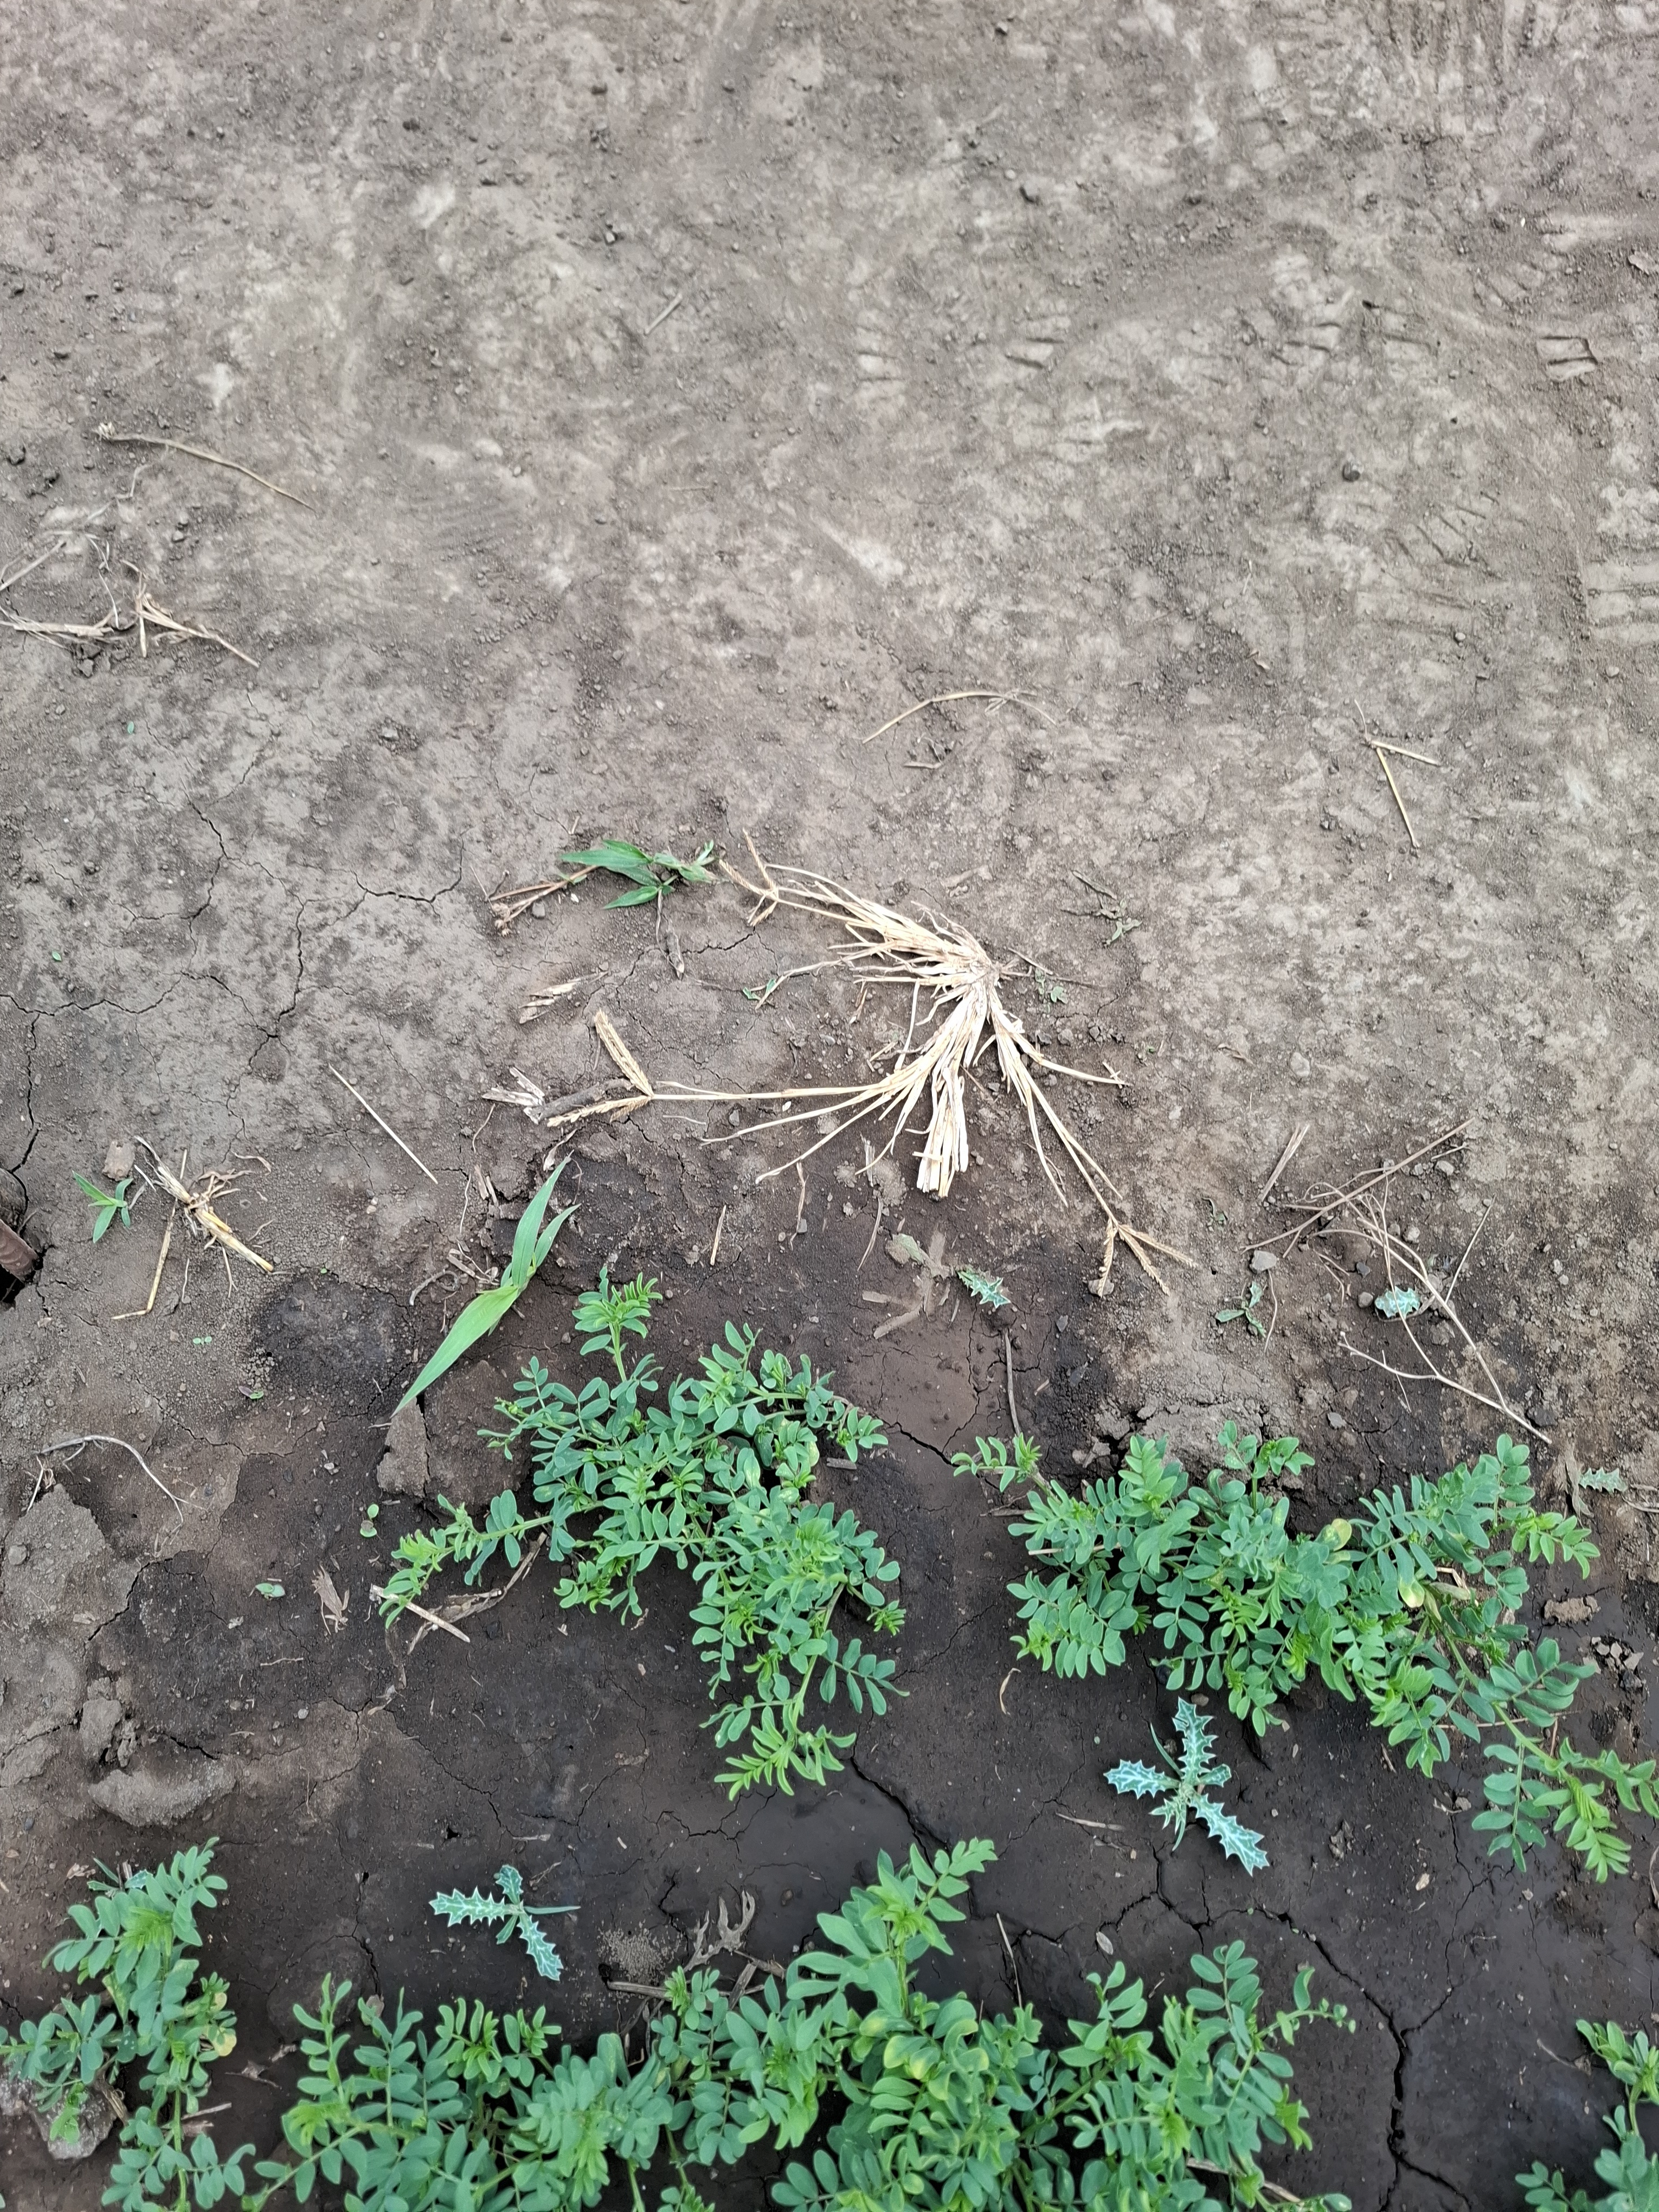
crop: lentil
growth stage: vegetative
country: Tanzania
